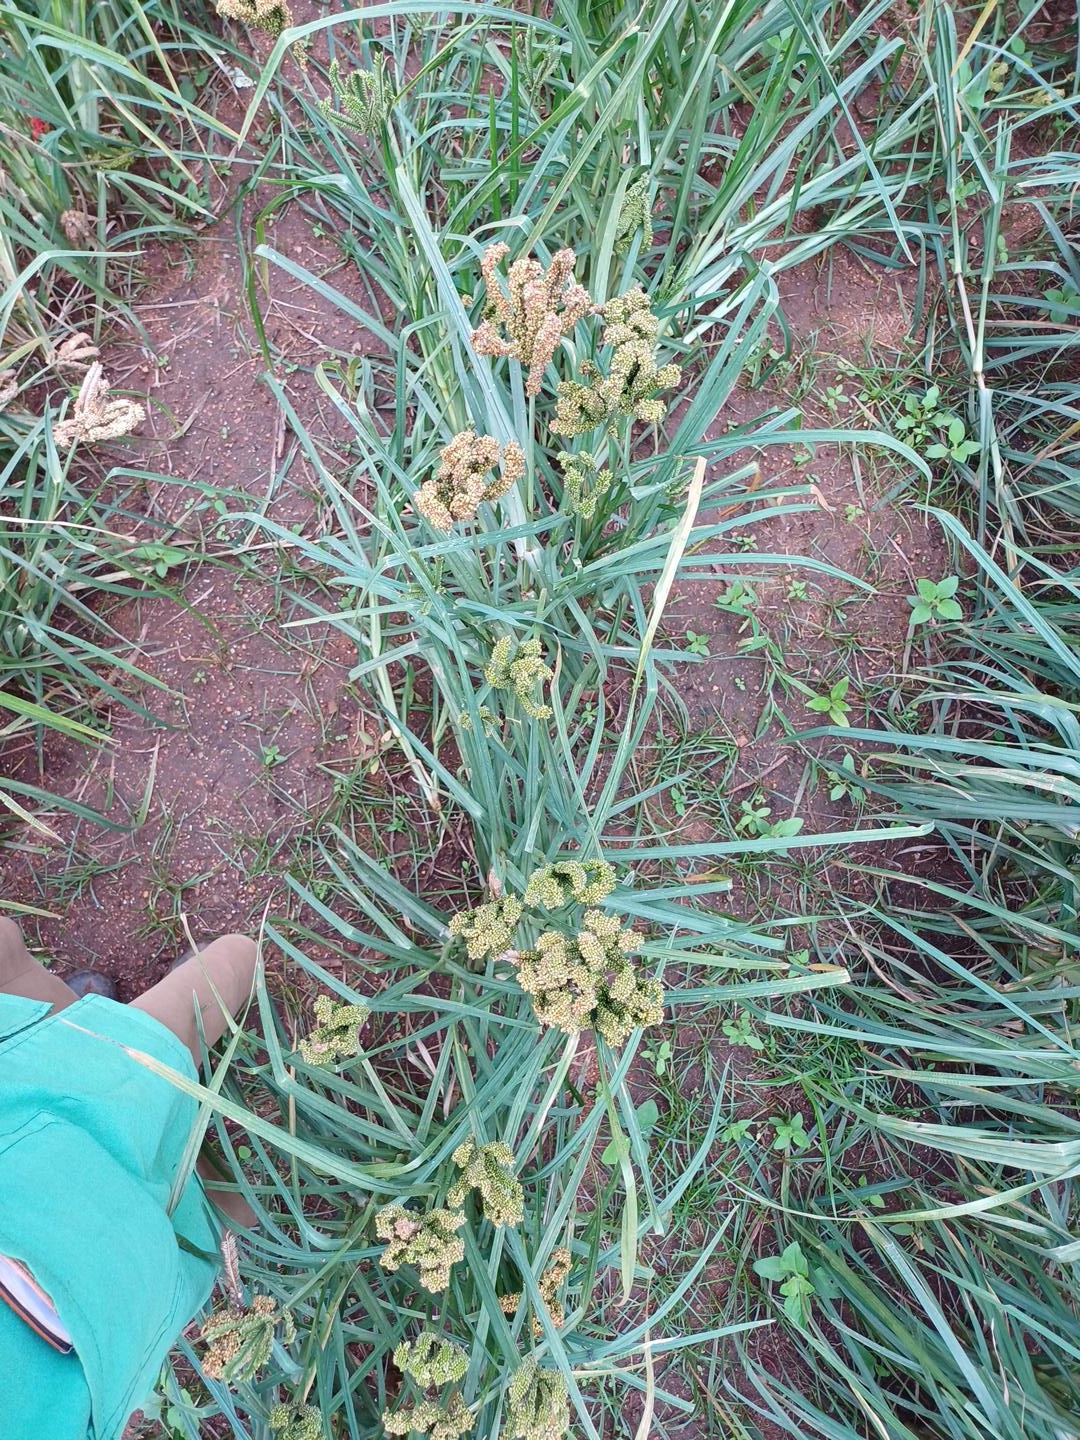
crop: finger millet
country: Kenya
